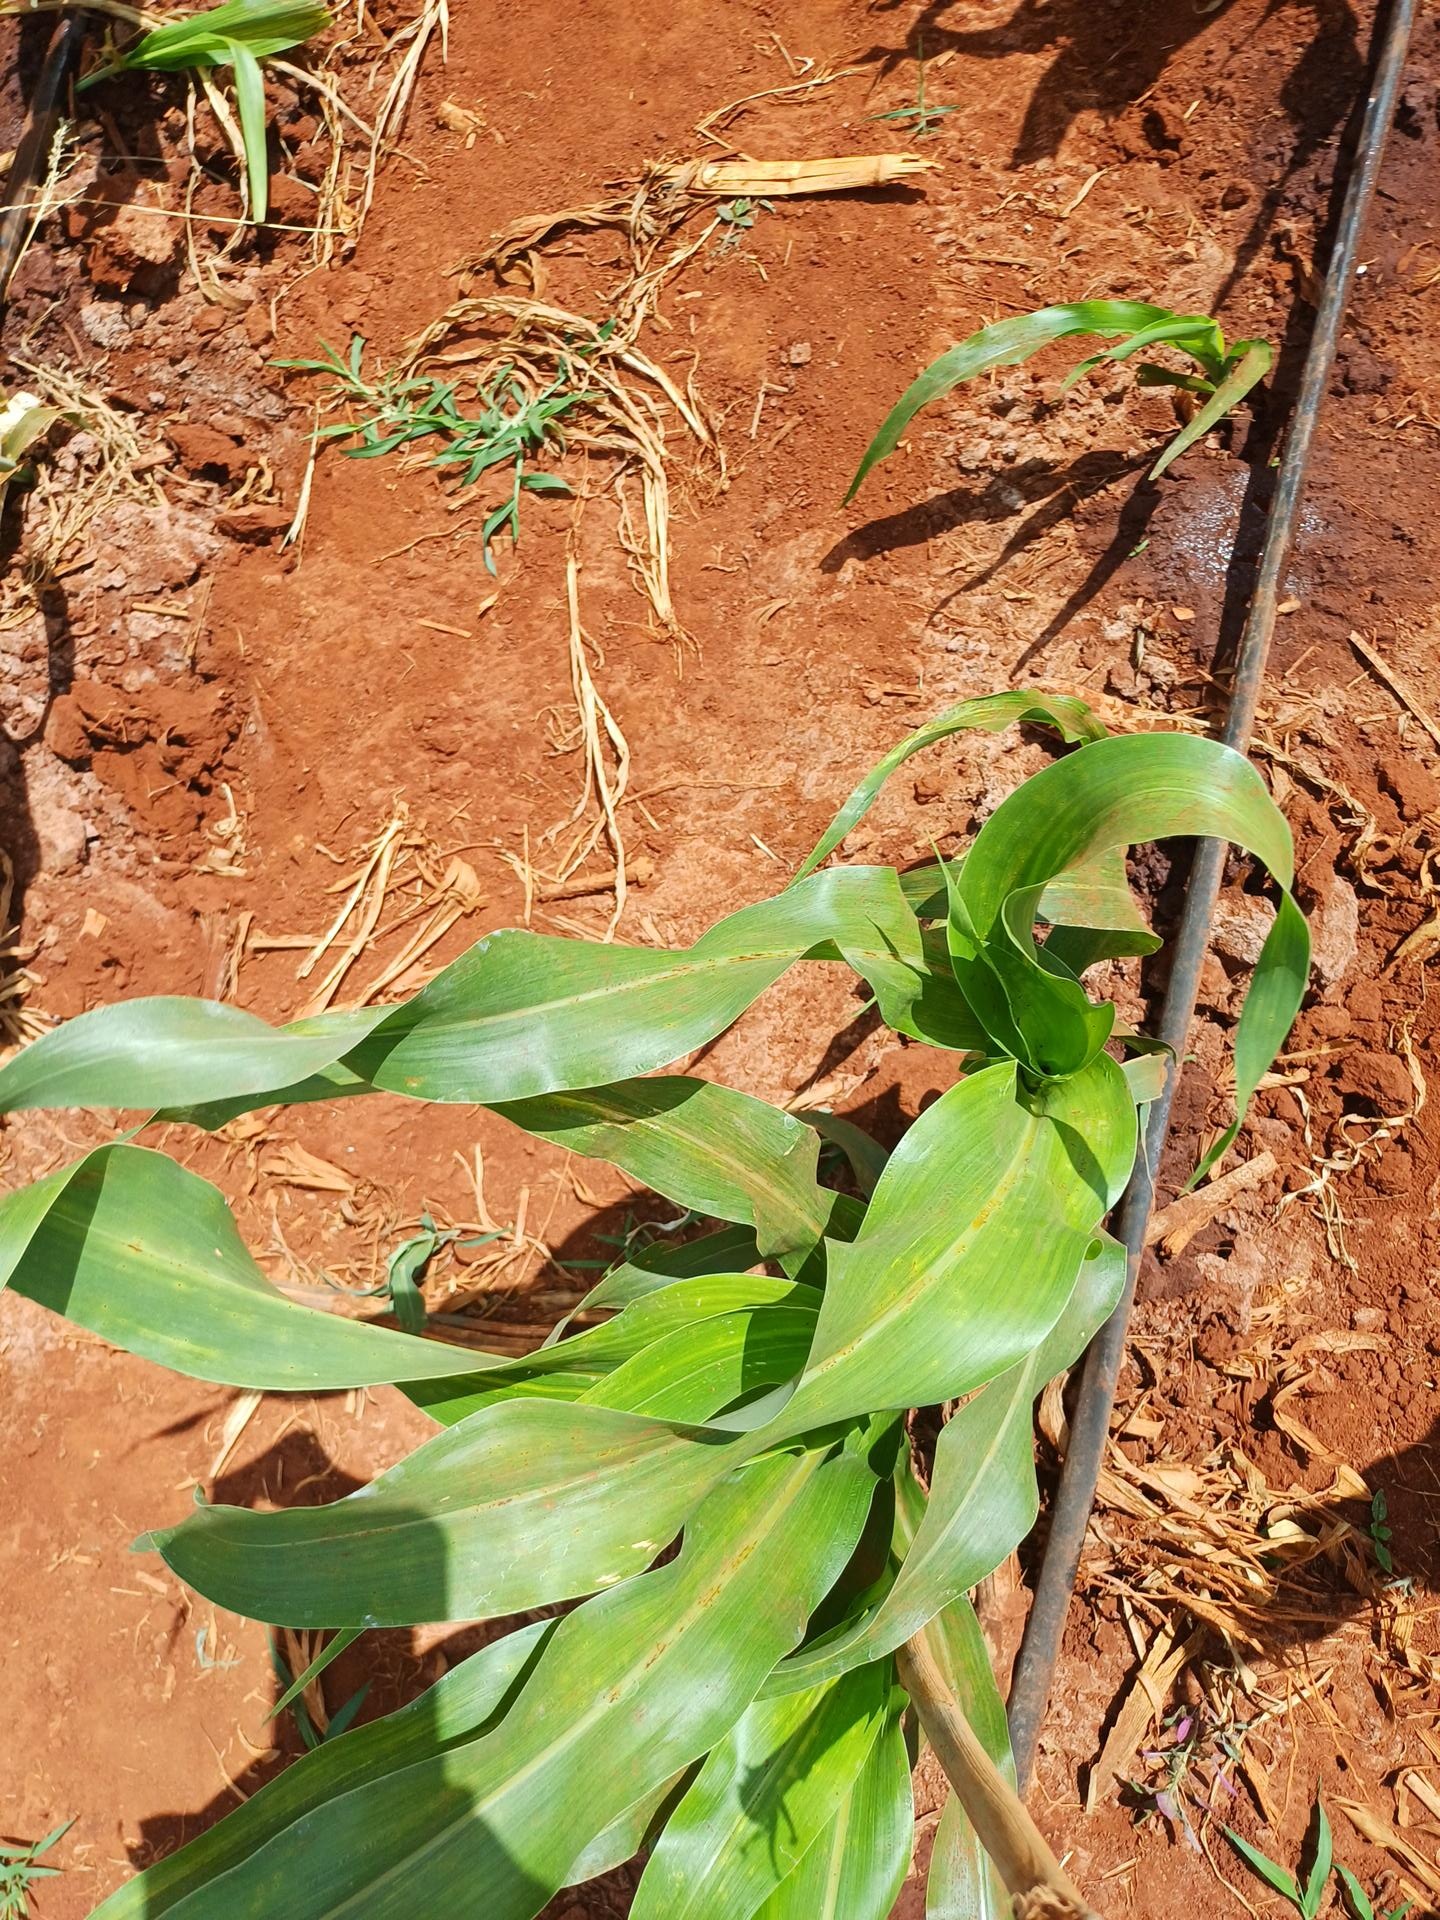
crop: sorghum
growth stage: vegetative
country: Kenya
